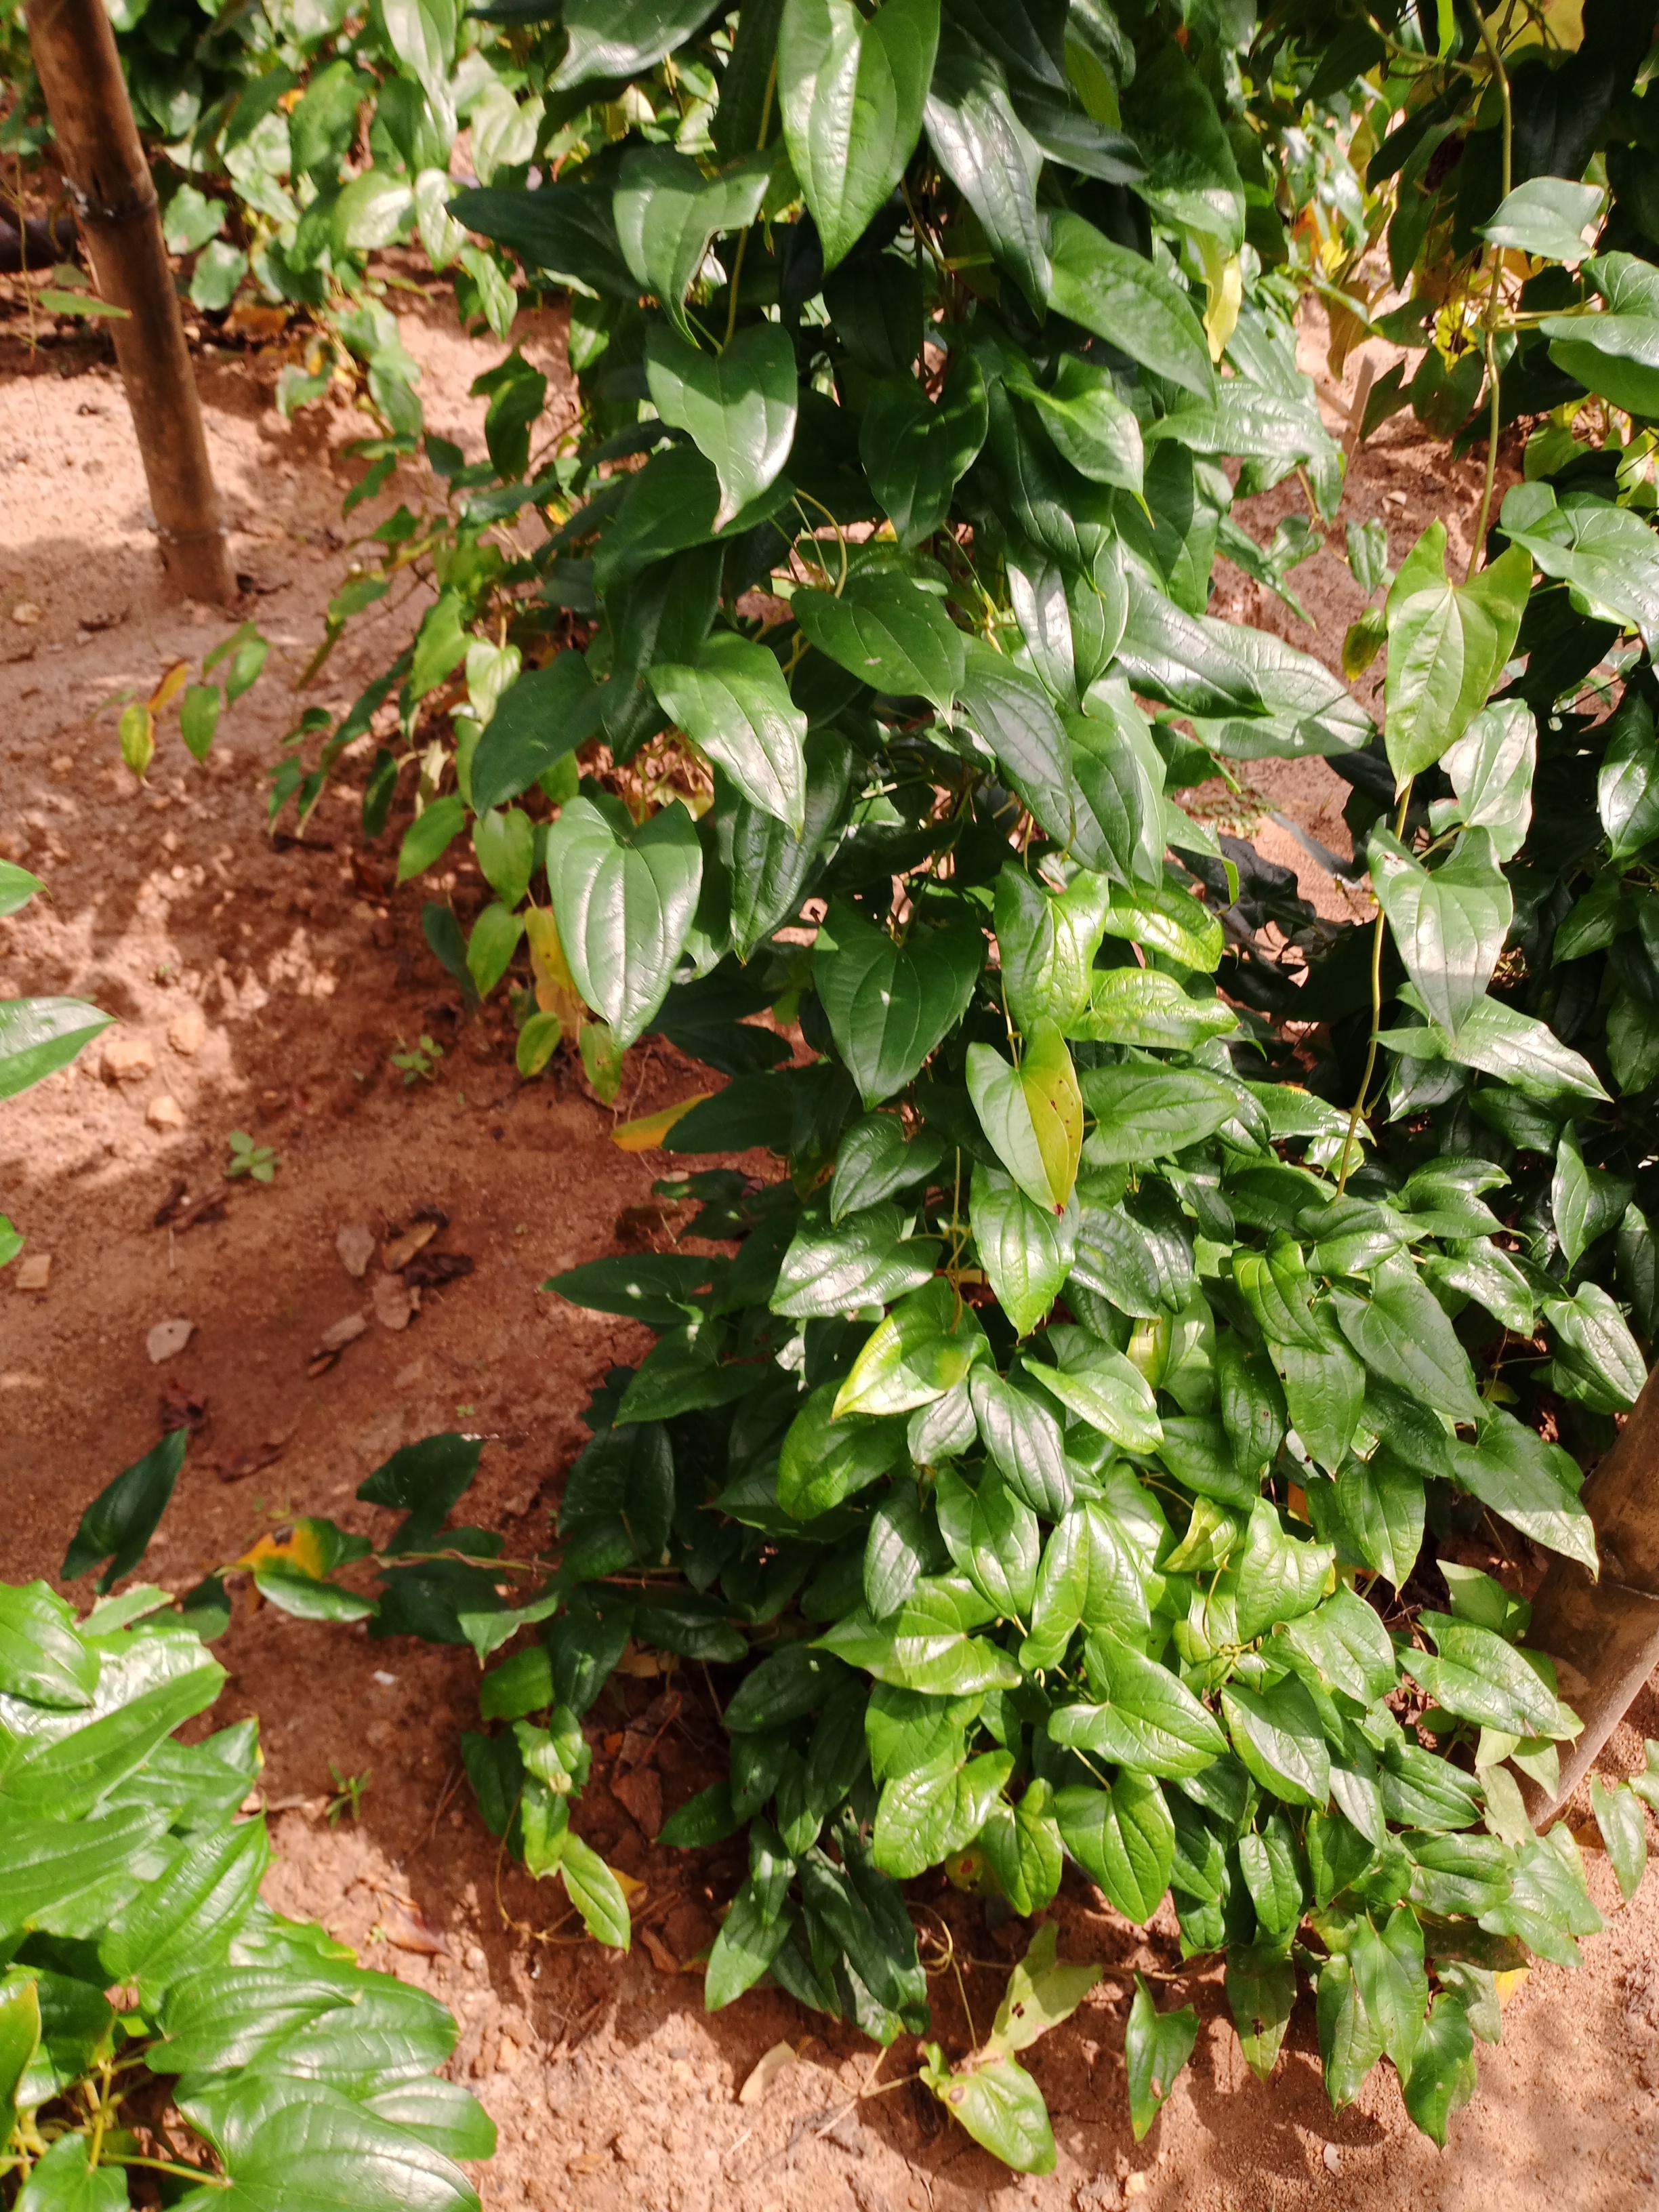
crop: yam
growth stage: vegetative
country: Nigeria
